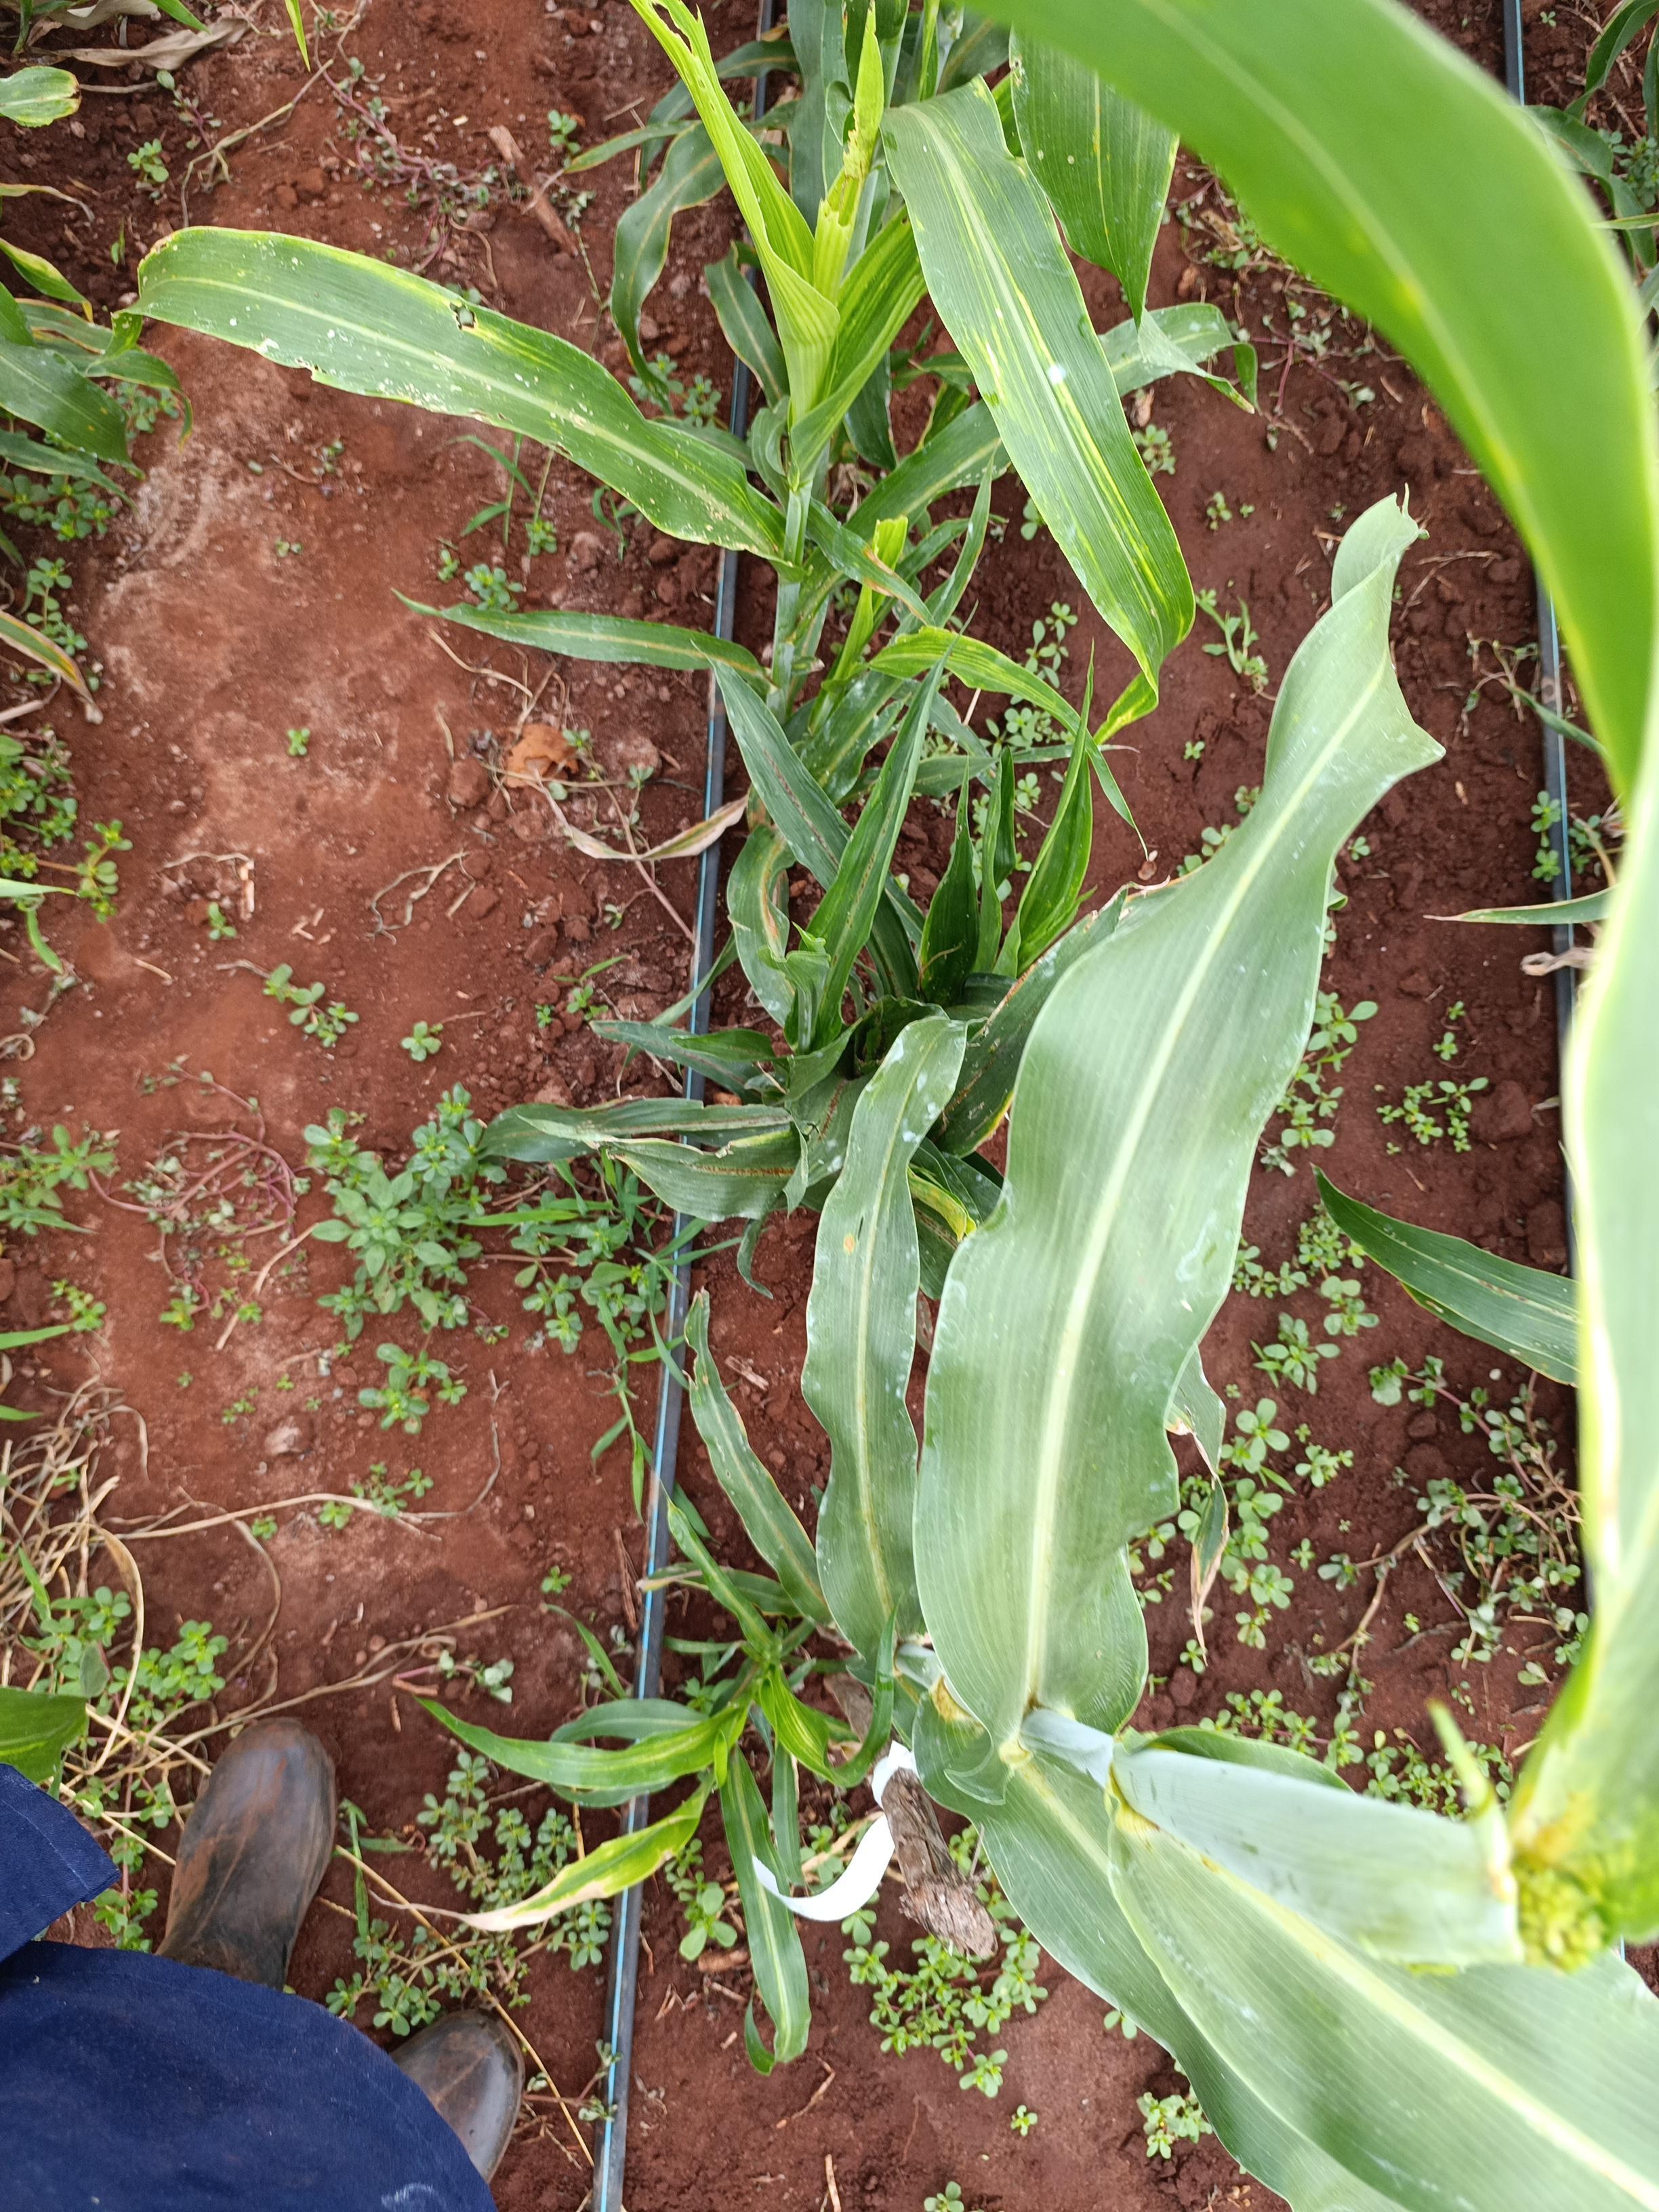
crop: sorghum
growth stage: heading tuber
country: Kenya
